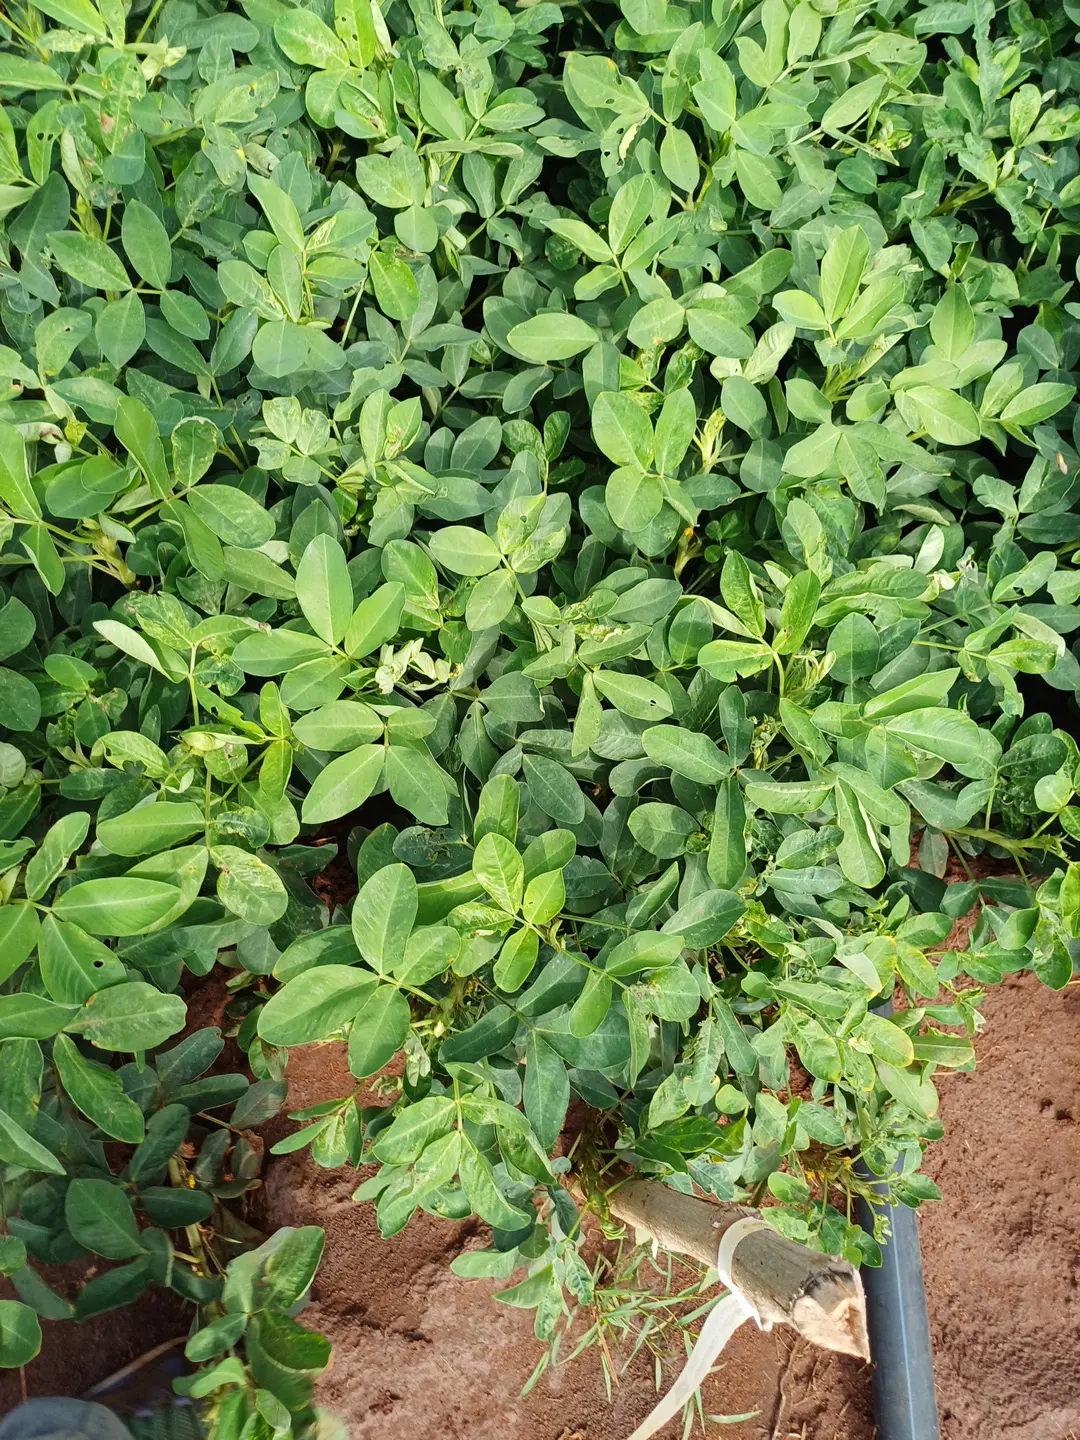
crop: groundnut
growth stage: flowering
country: Kenya
